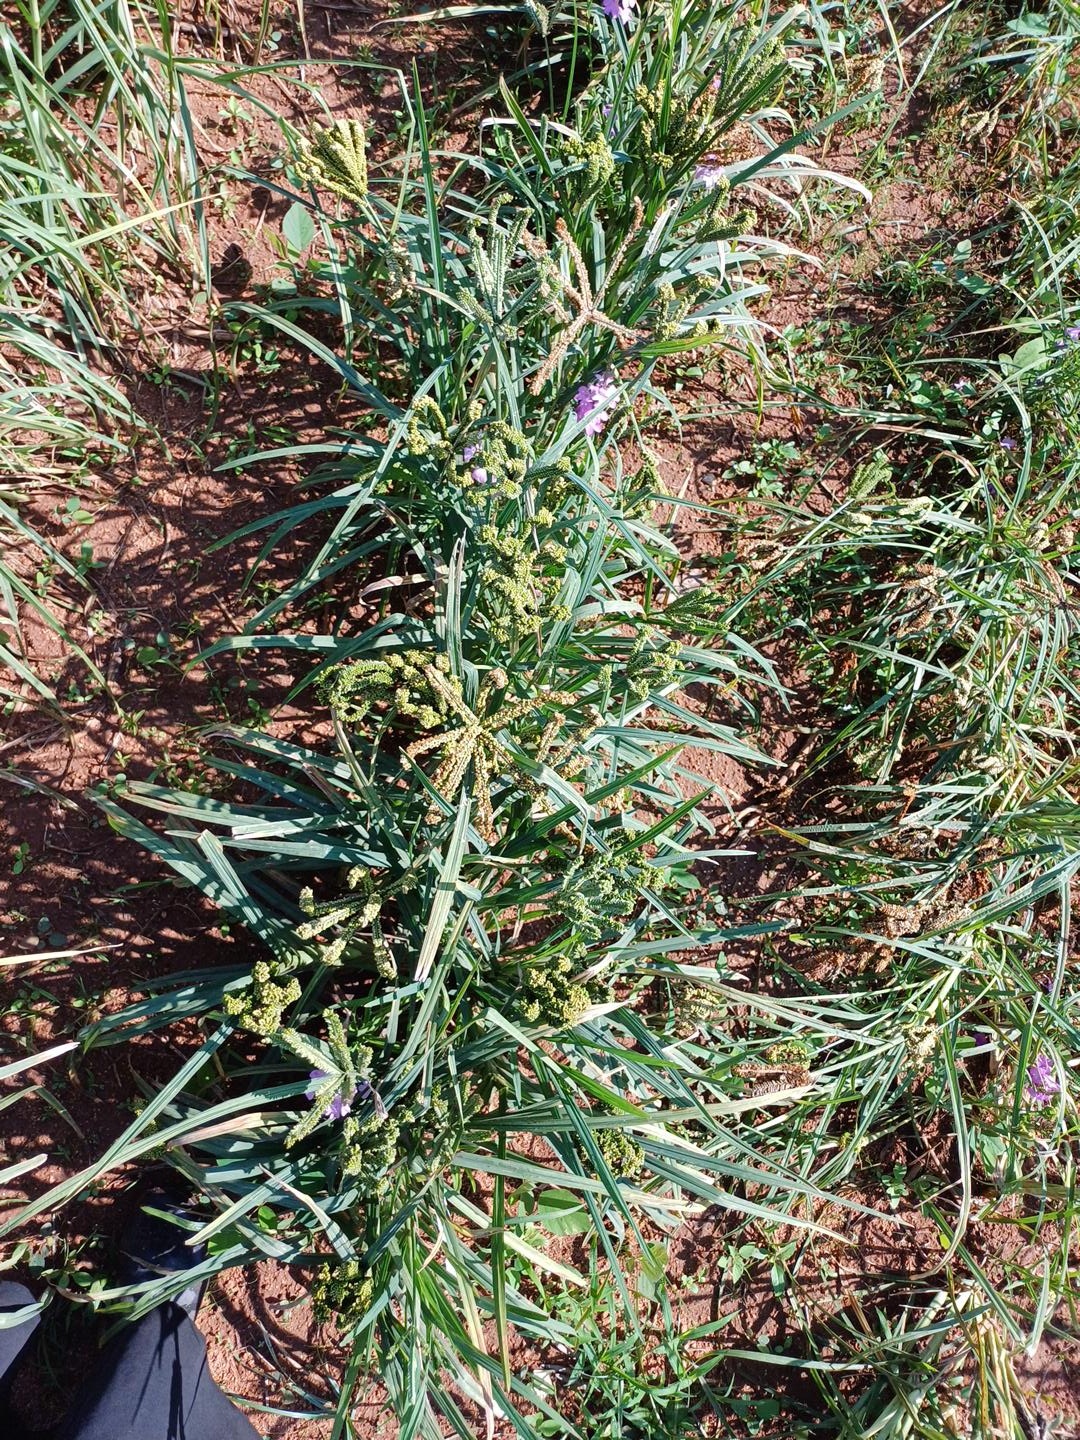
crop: finger millet
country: Kenya
